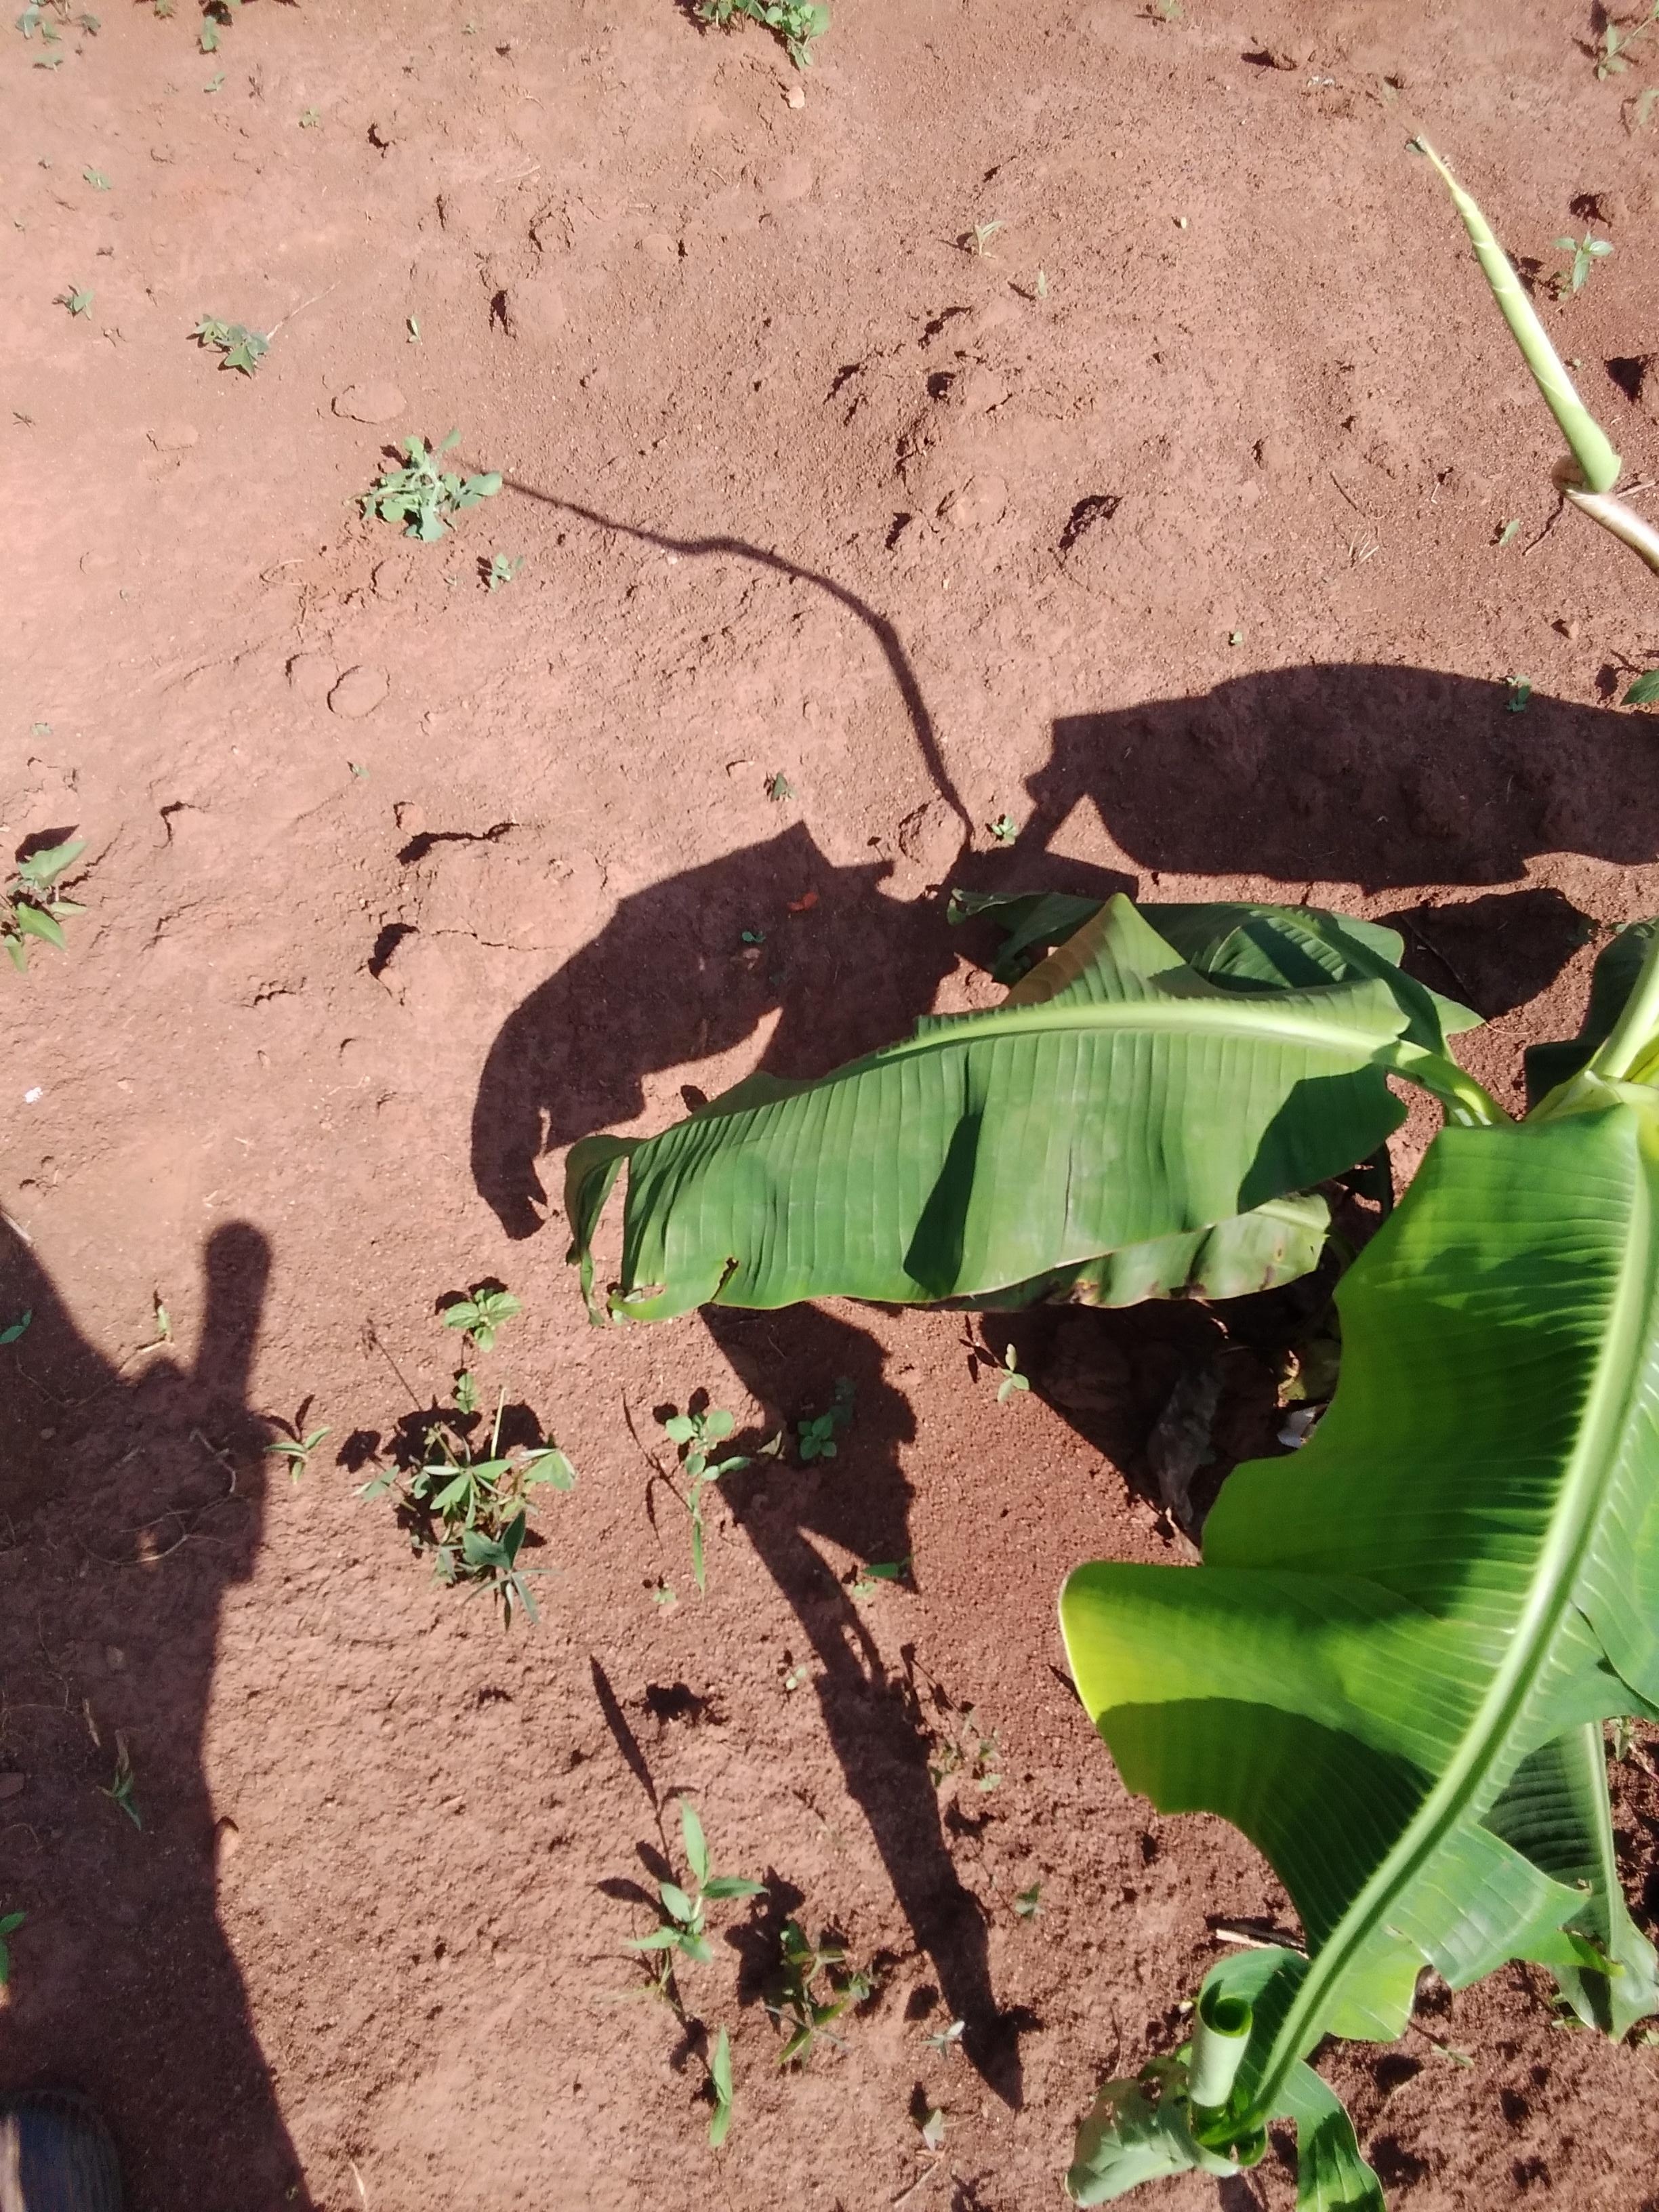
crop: banana
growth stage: vegetative
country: Uganda
